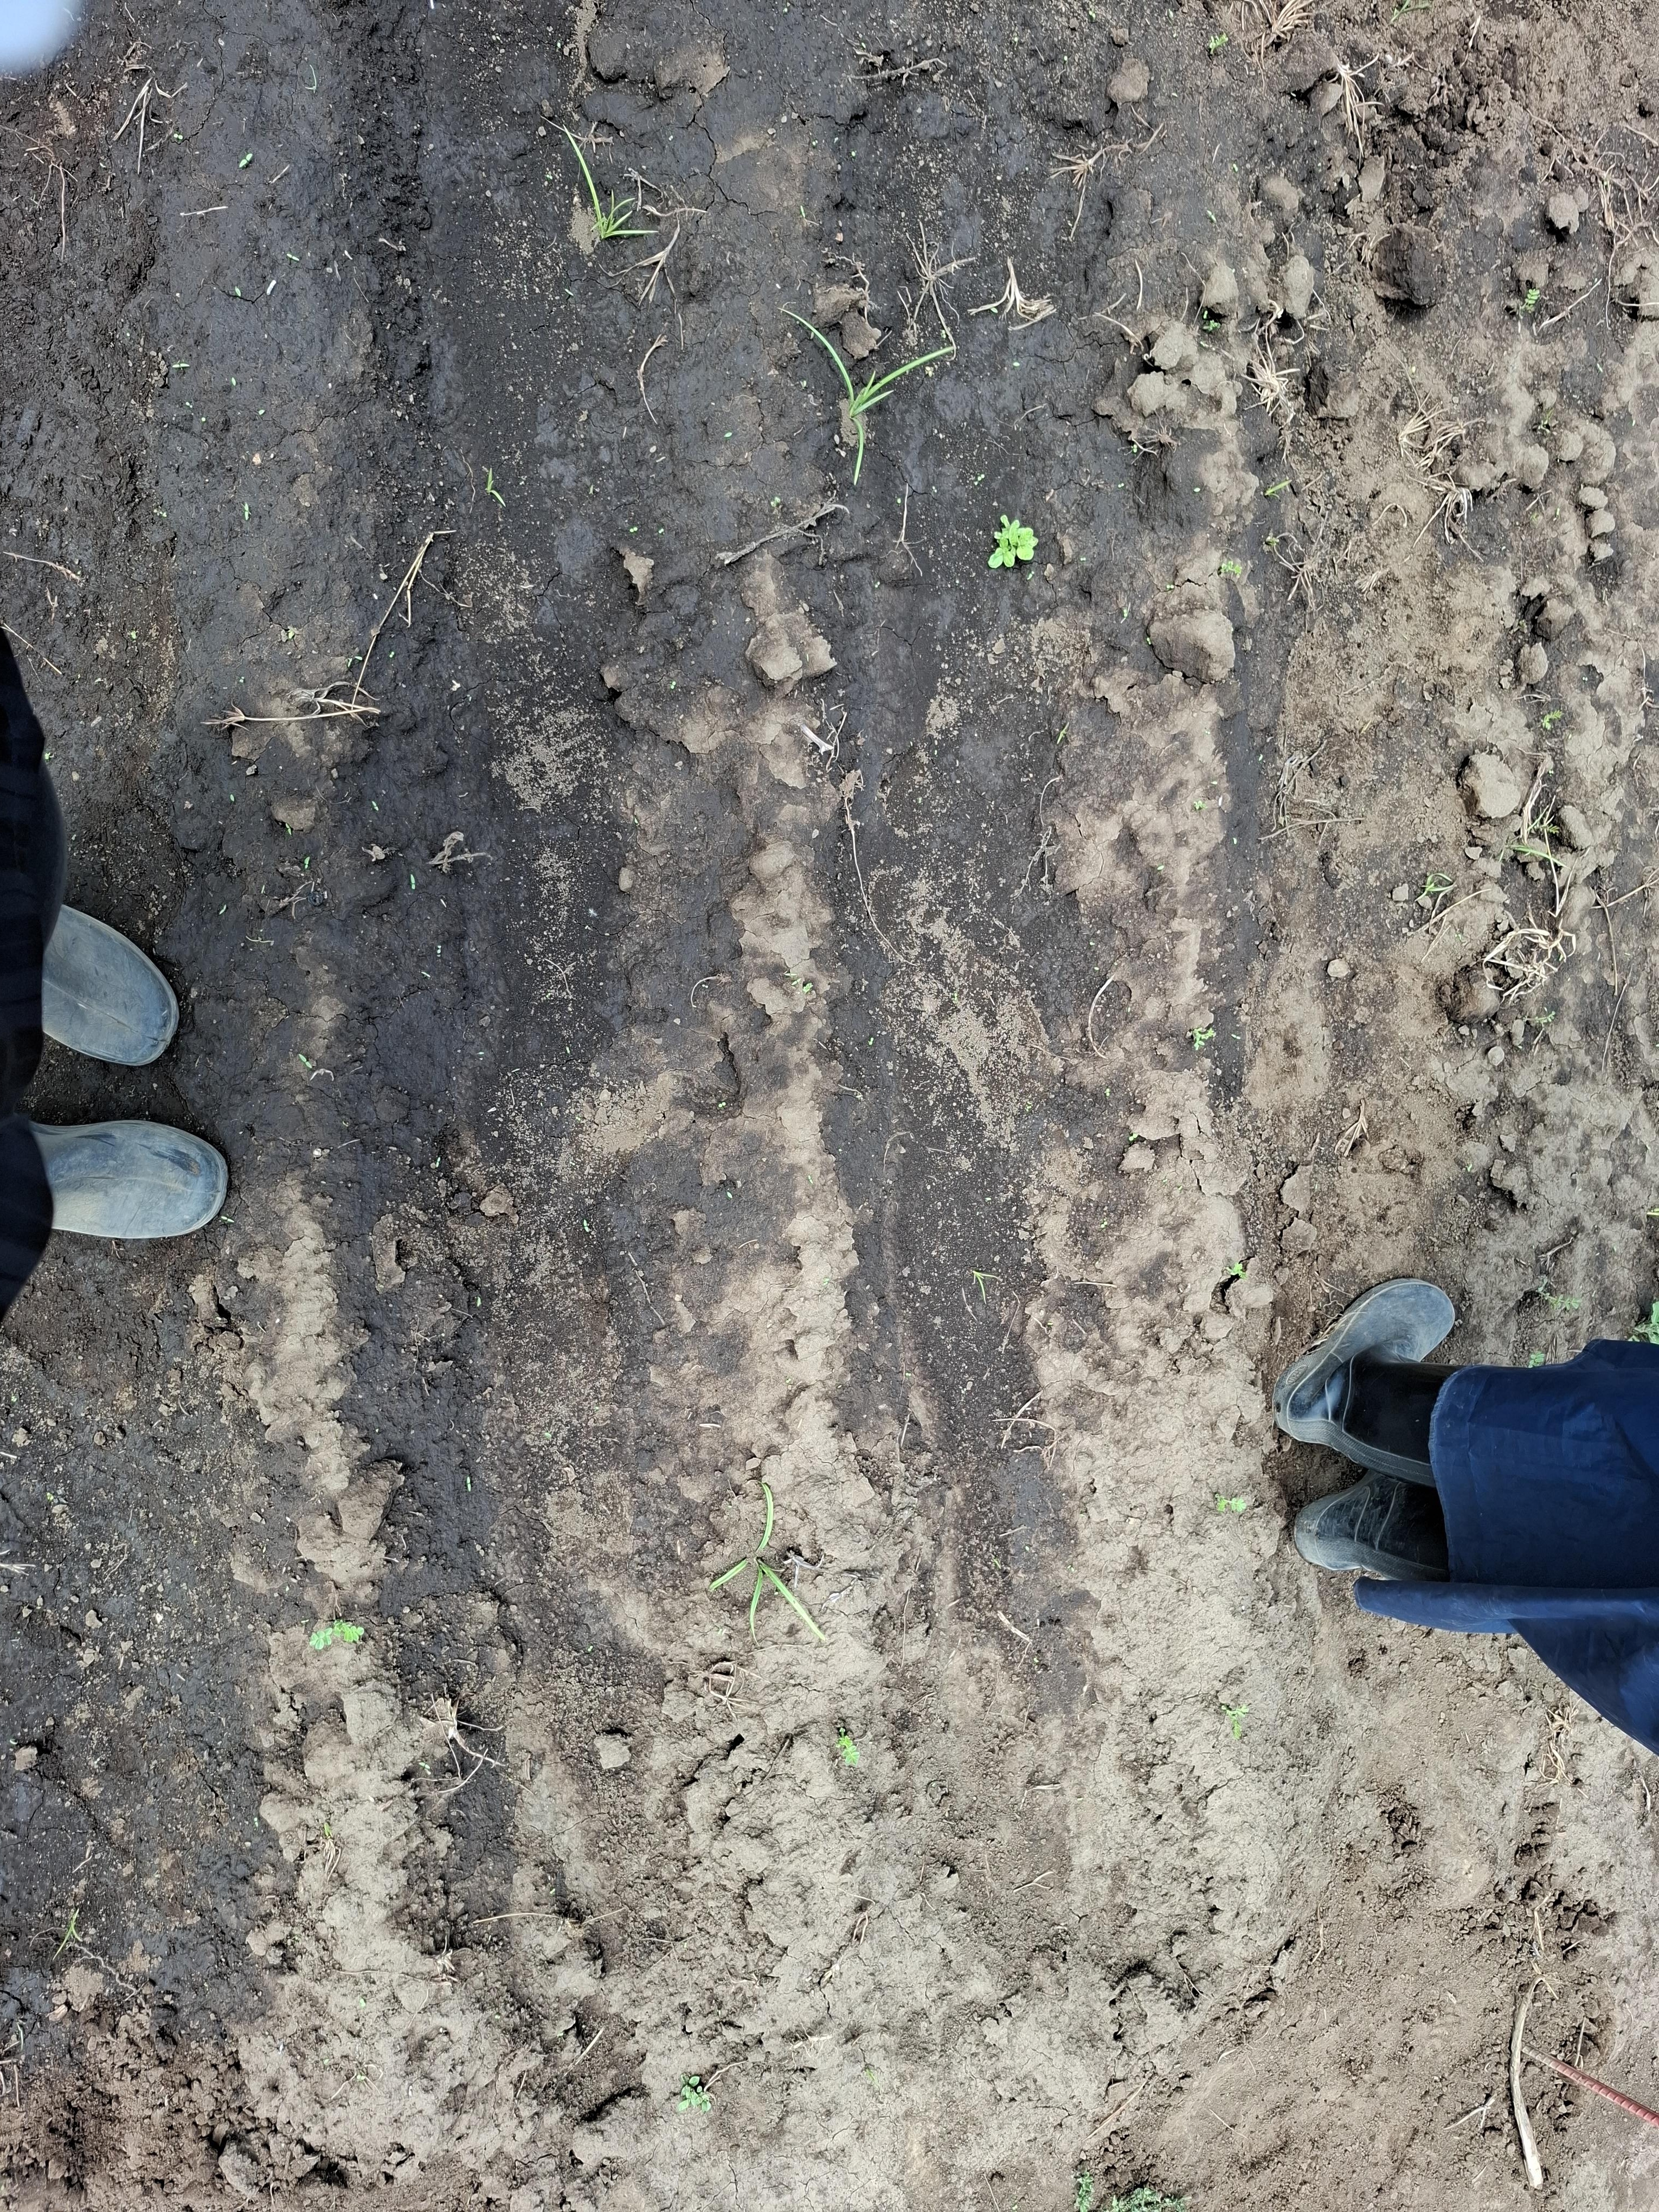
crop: chickpea
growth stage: emergence
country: Tanzania
